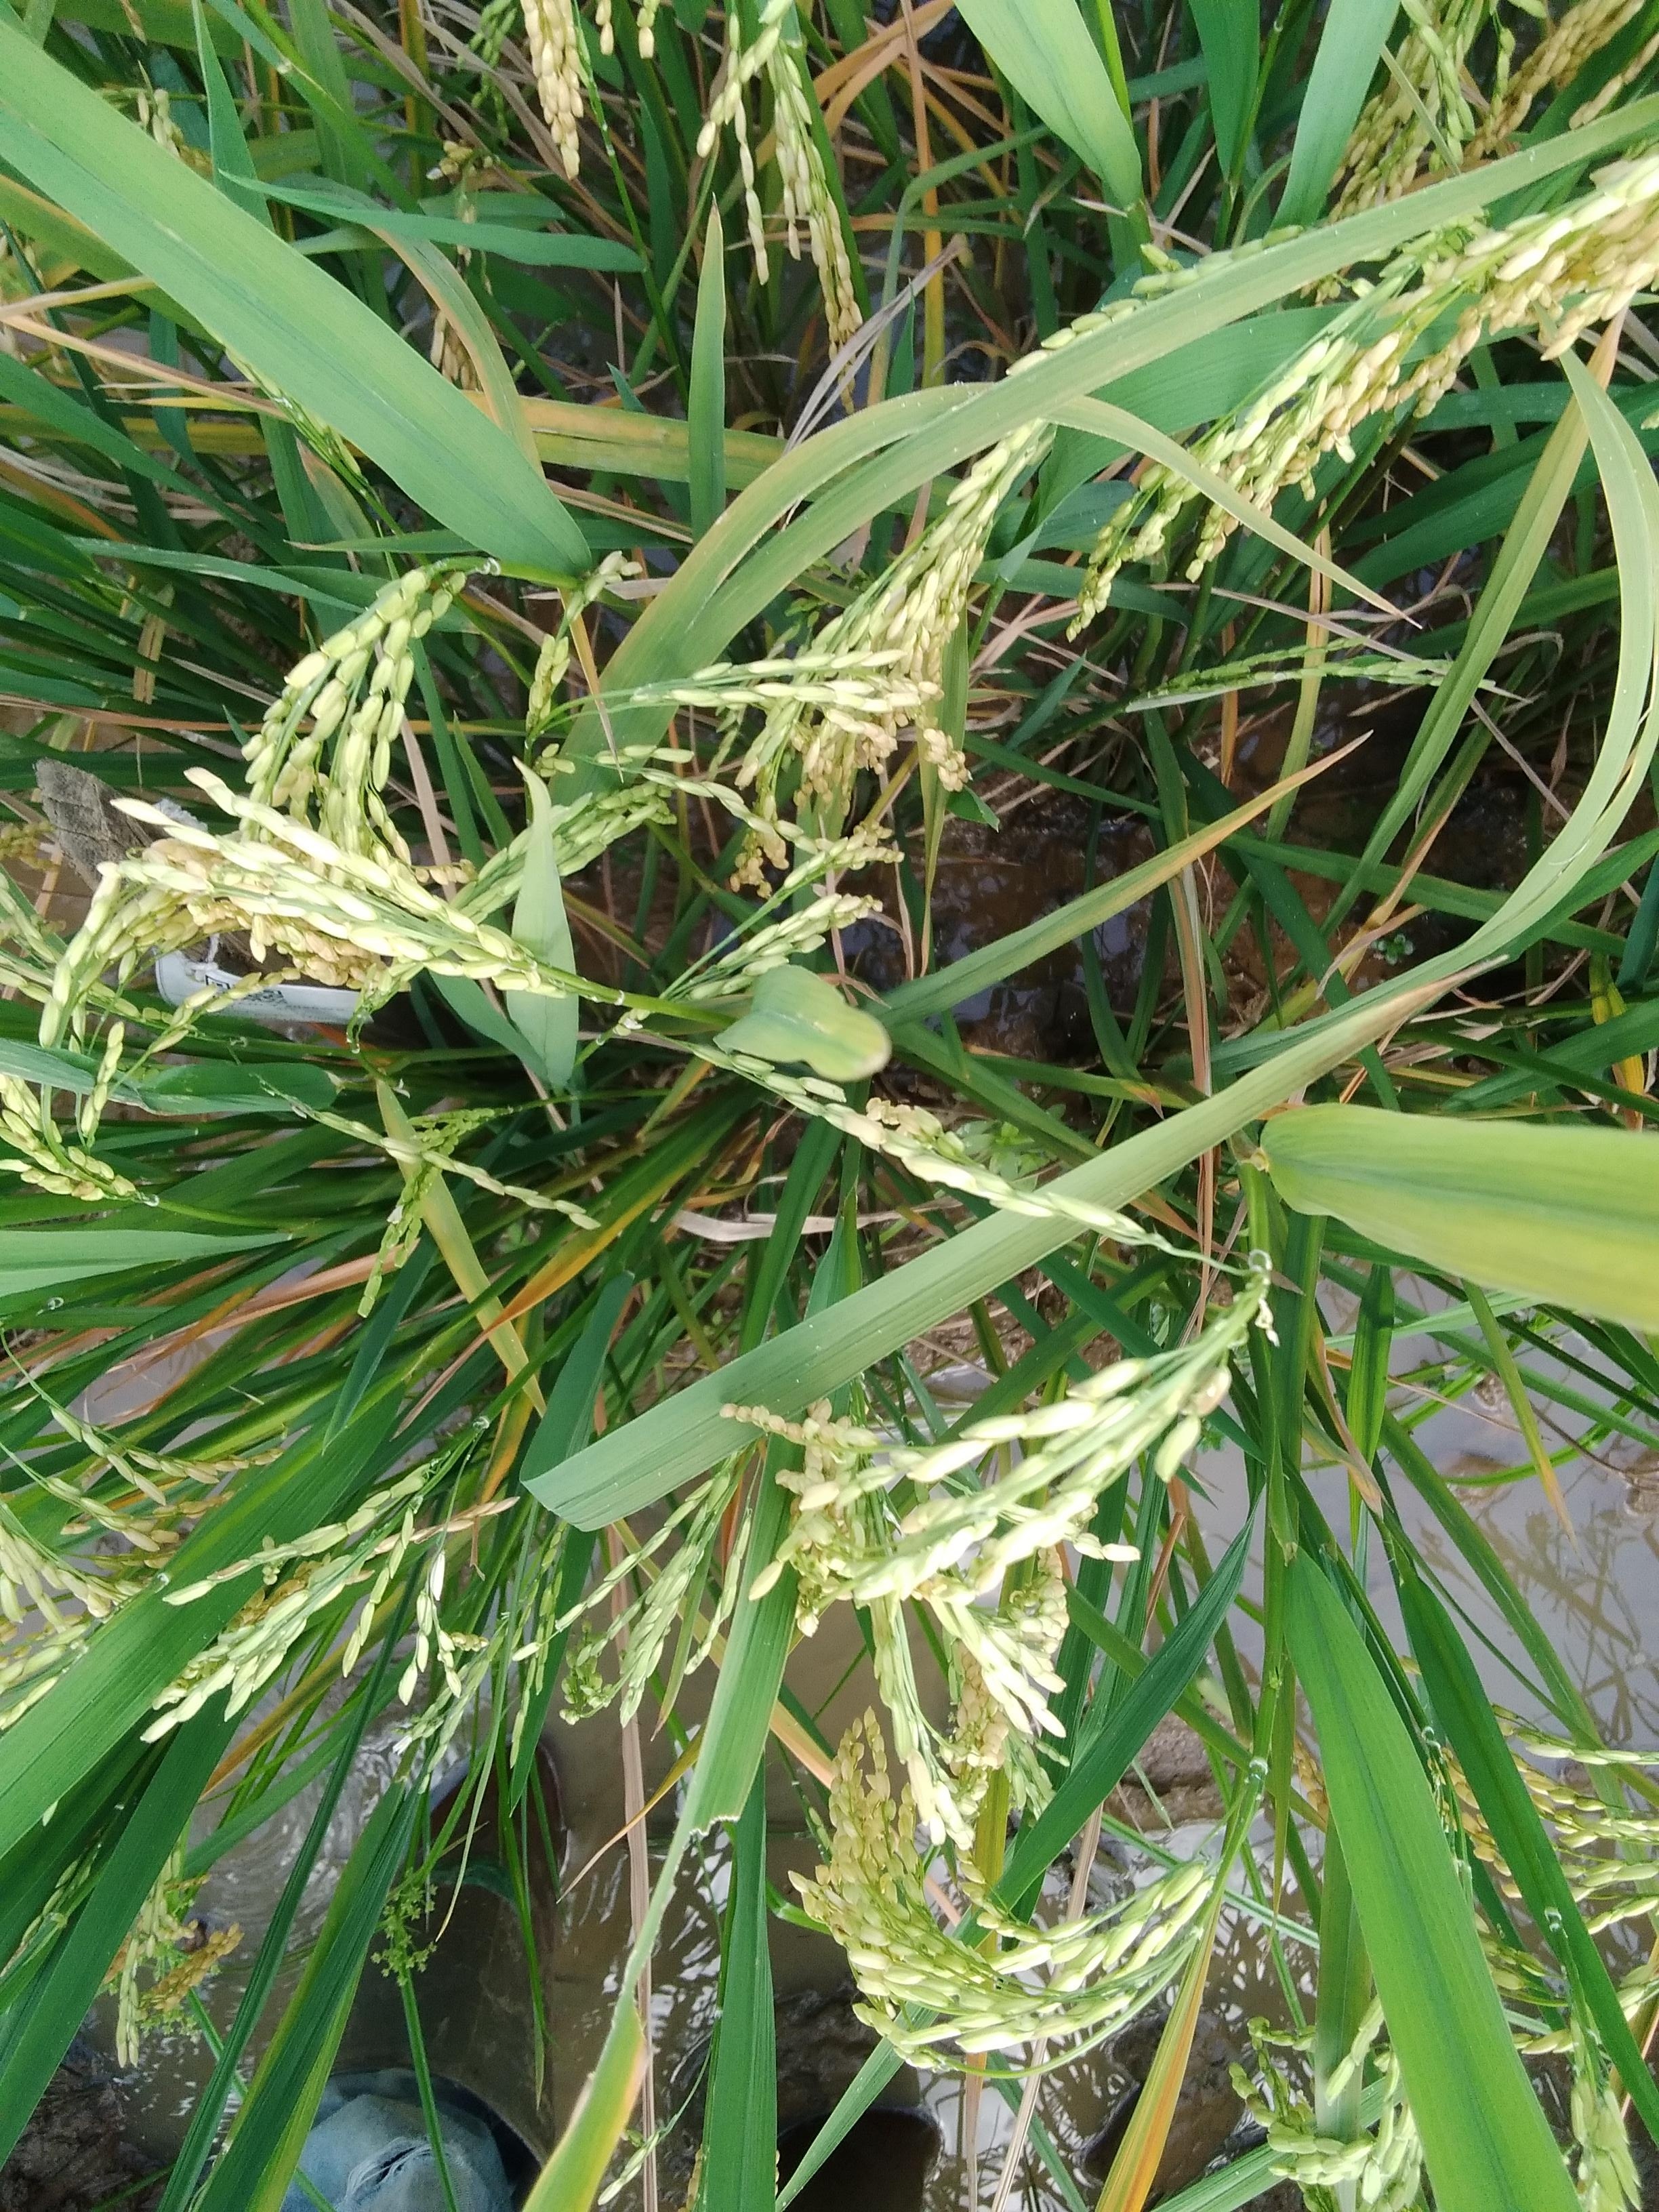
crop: rice
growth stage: ripening
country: Nigeria
